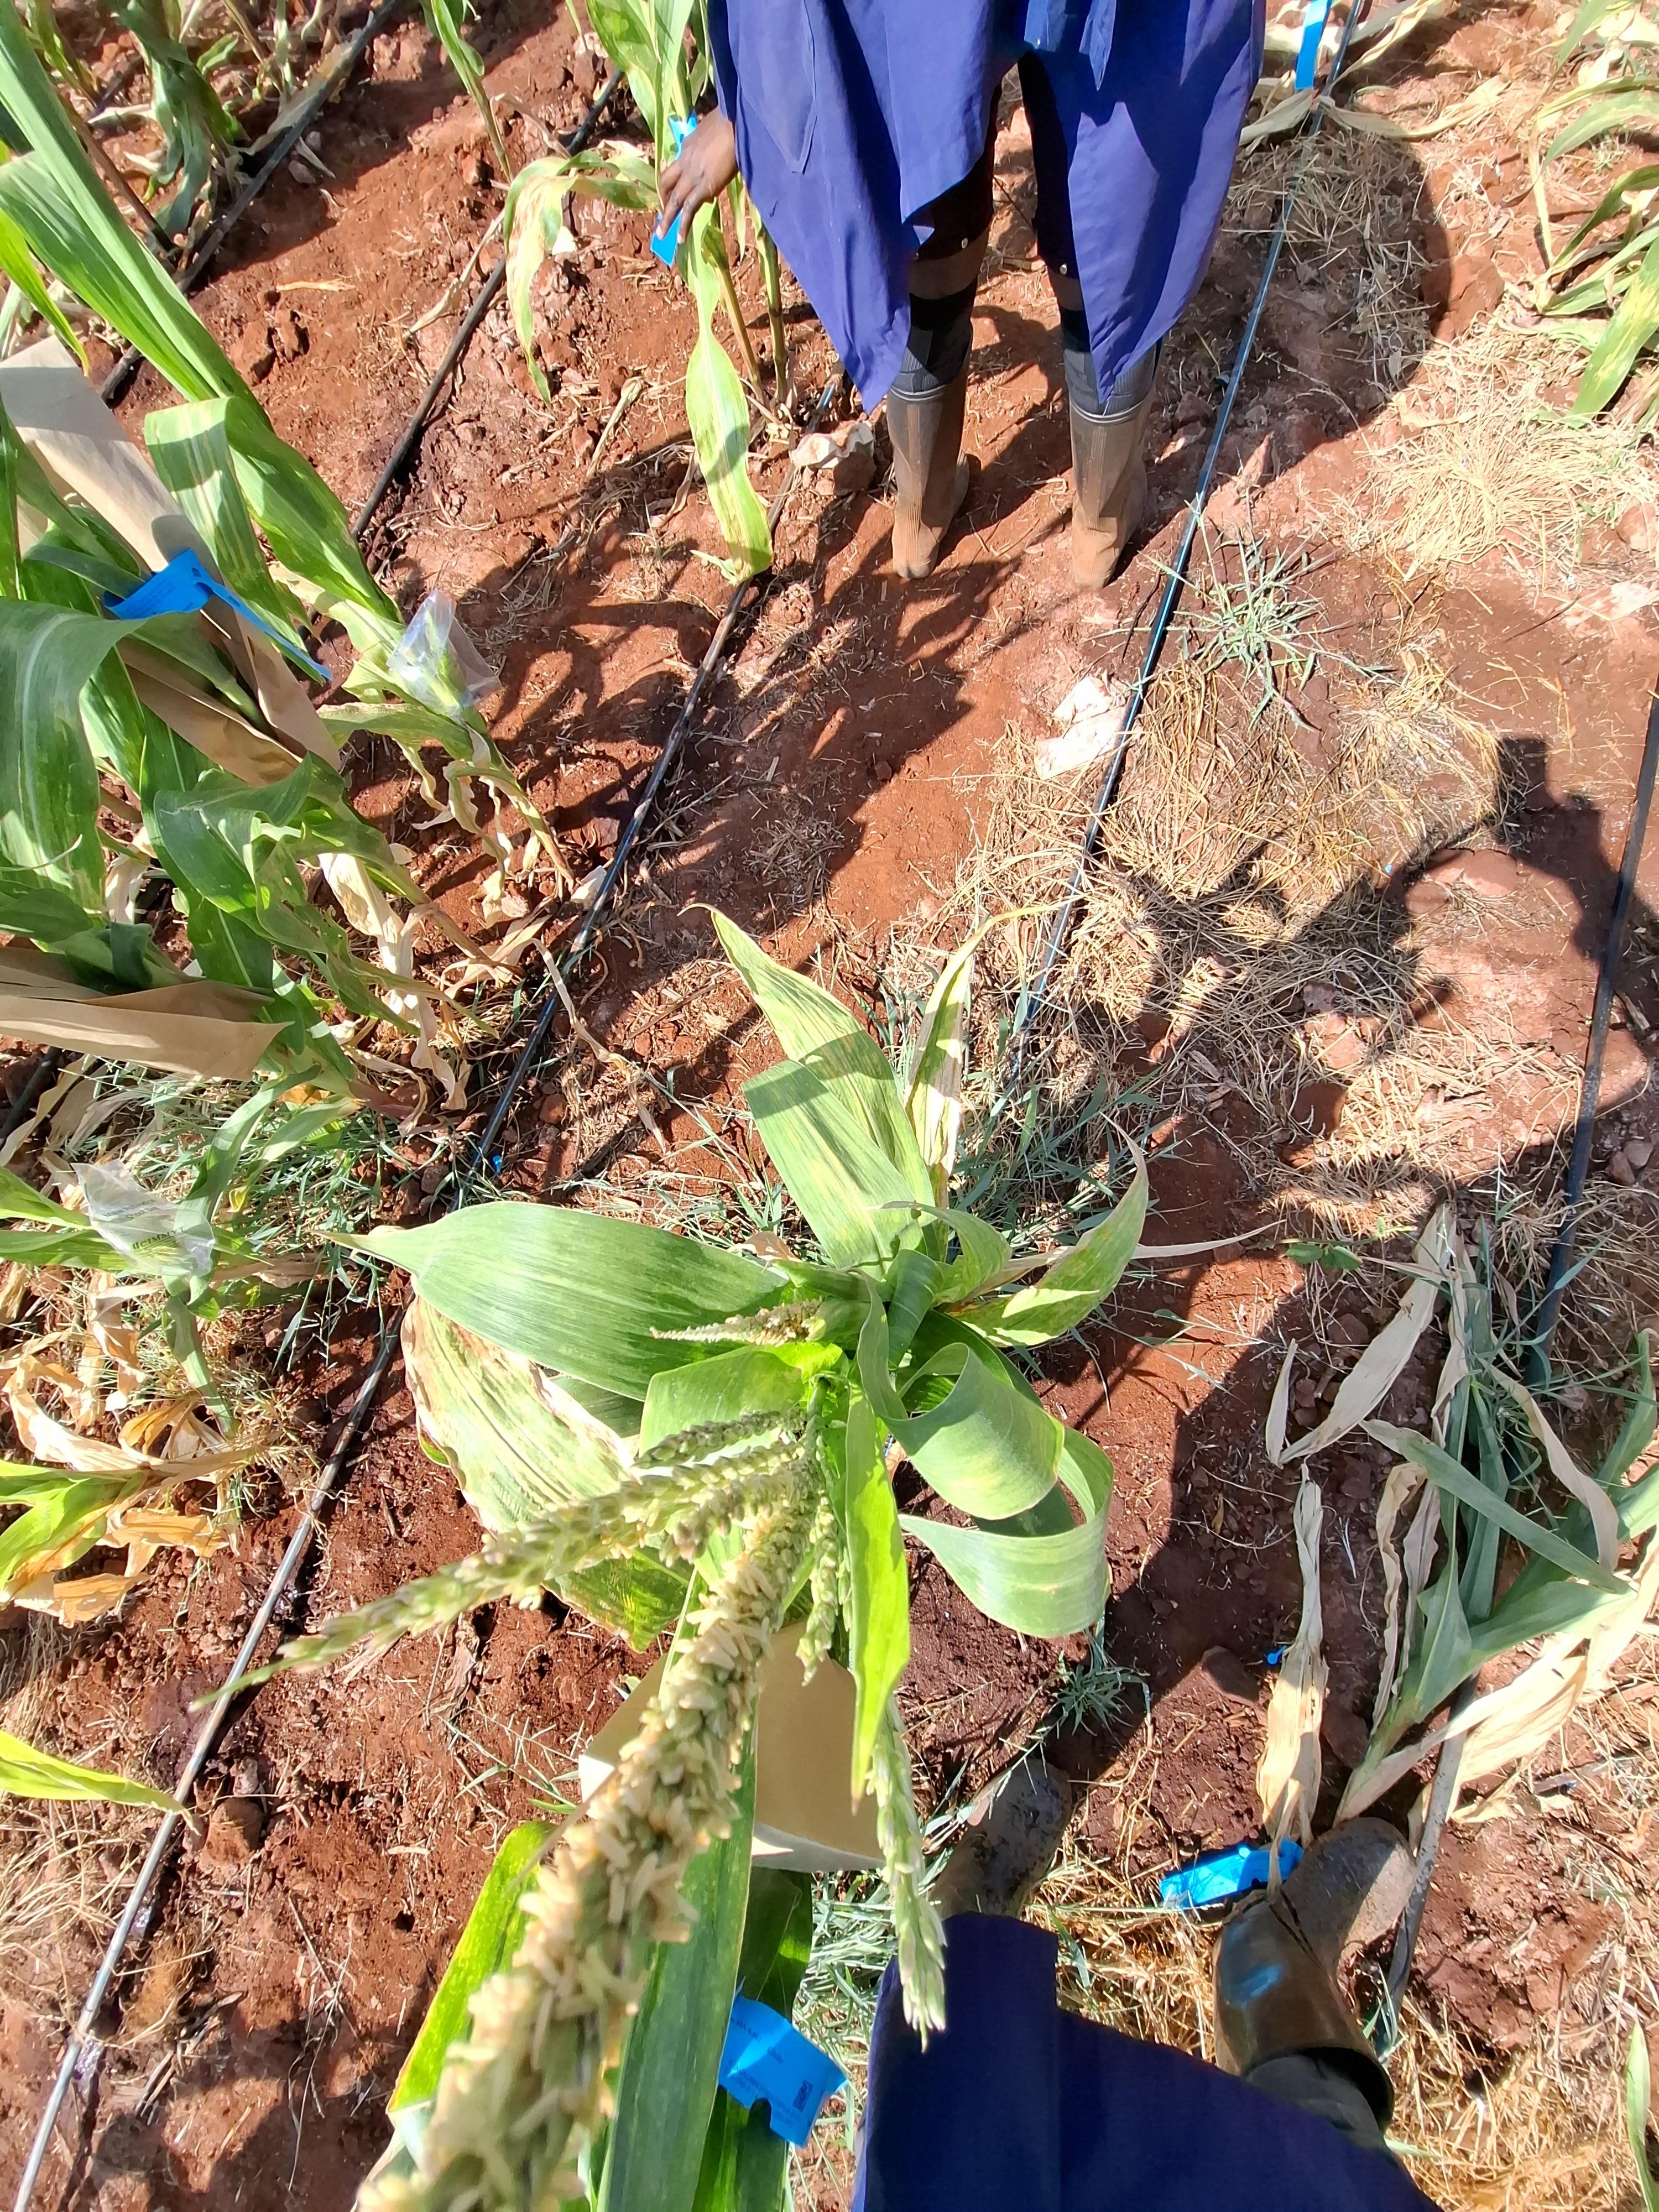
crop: maize
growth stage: flowering
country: Kenya
